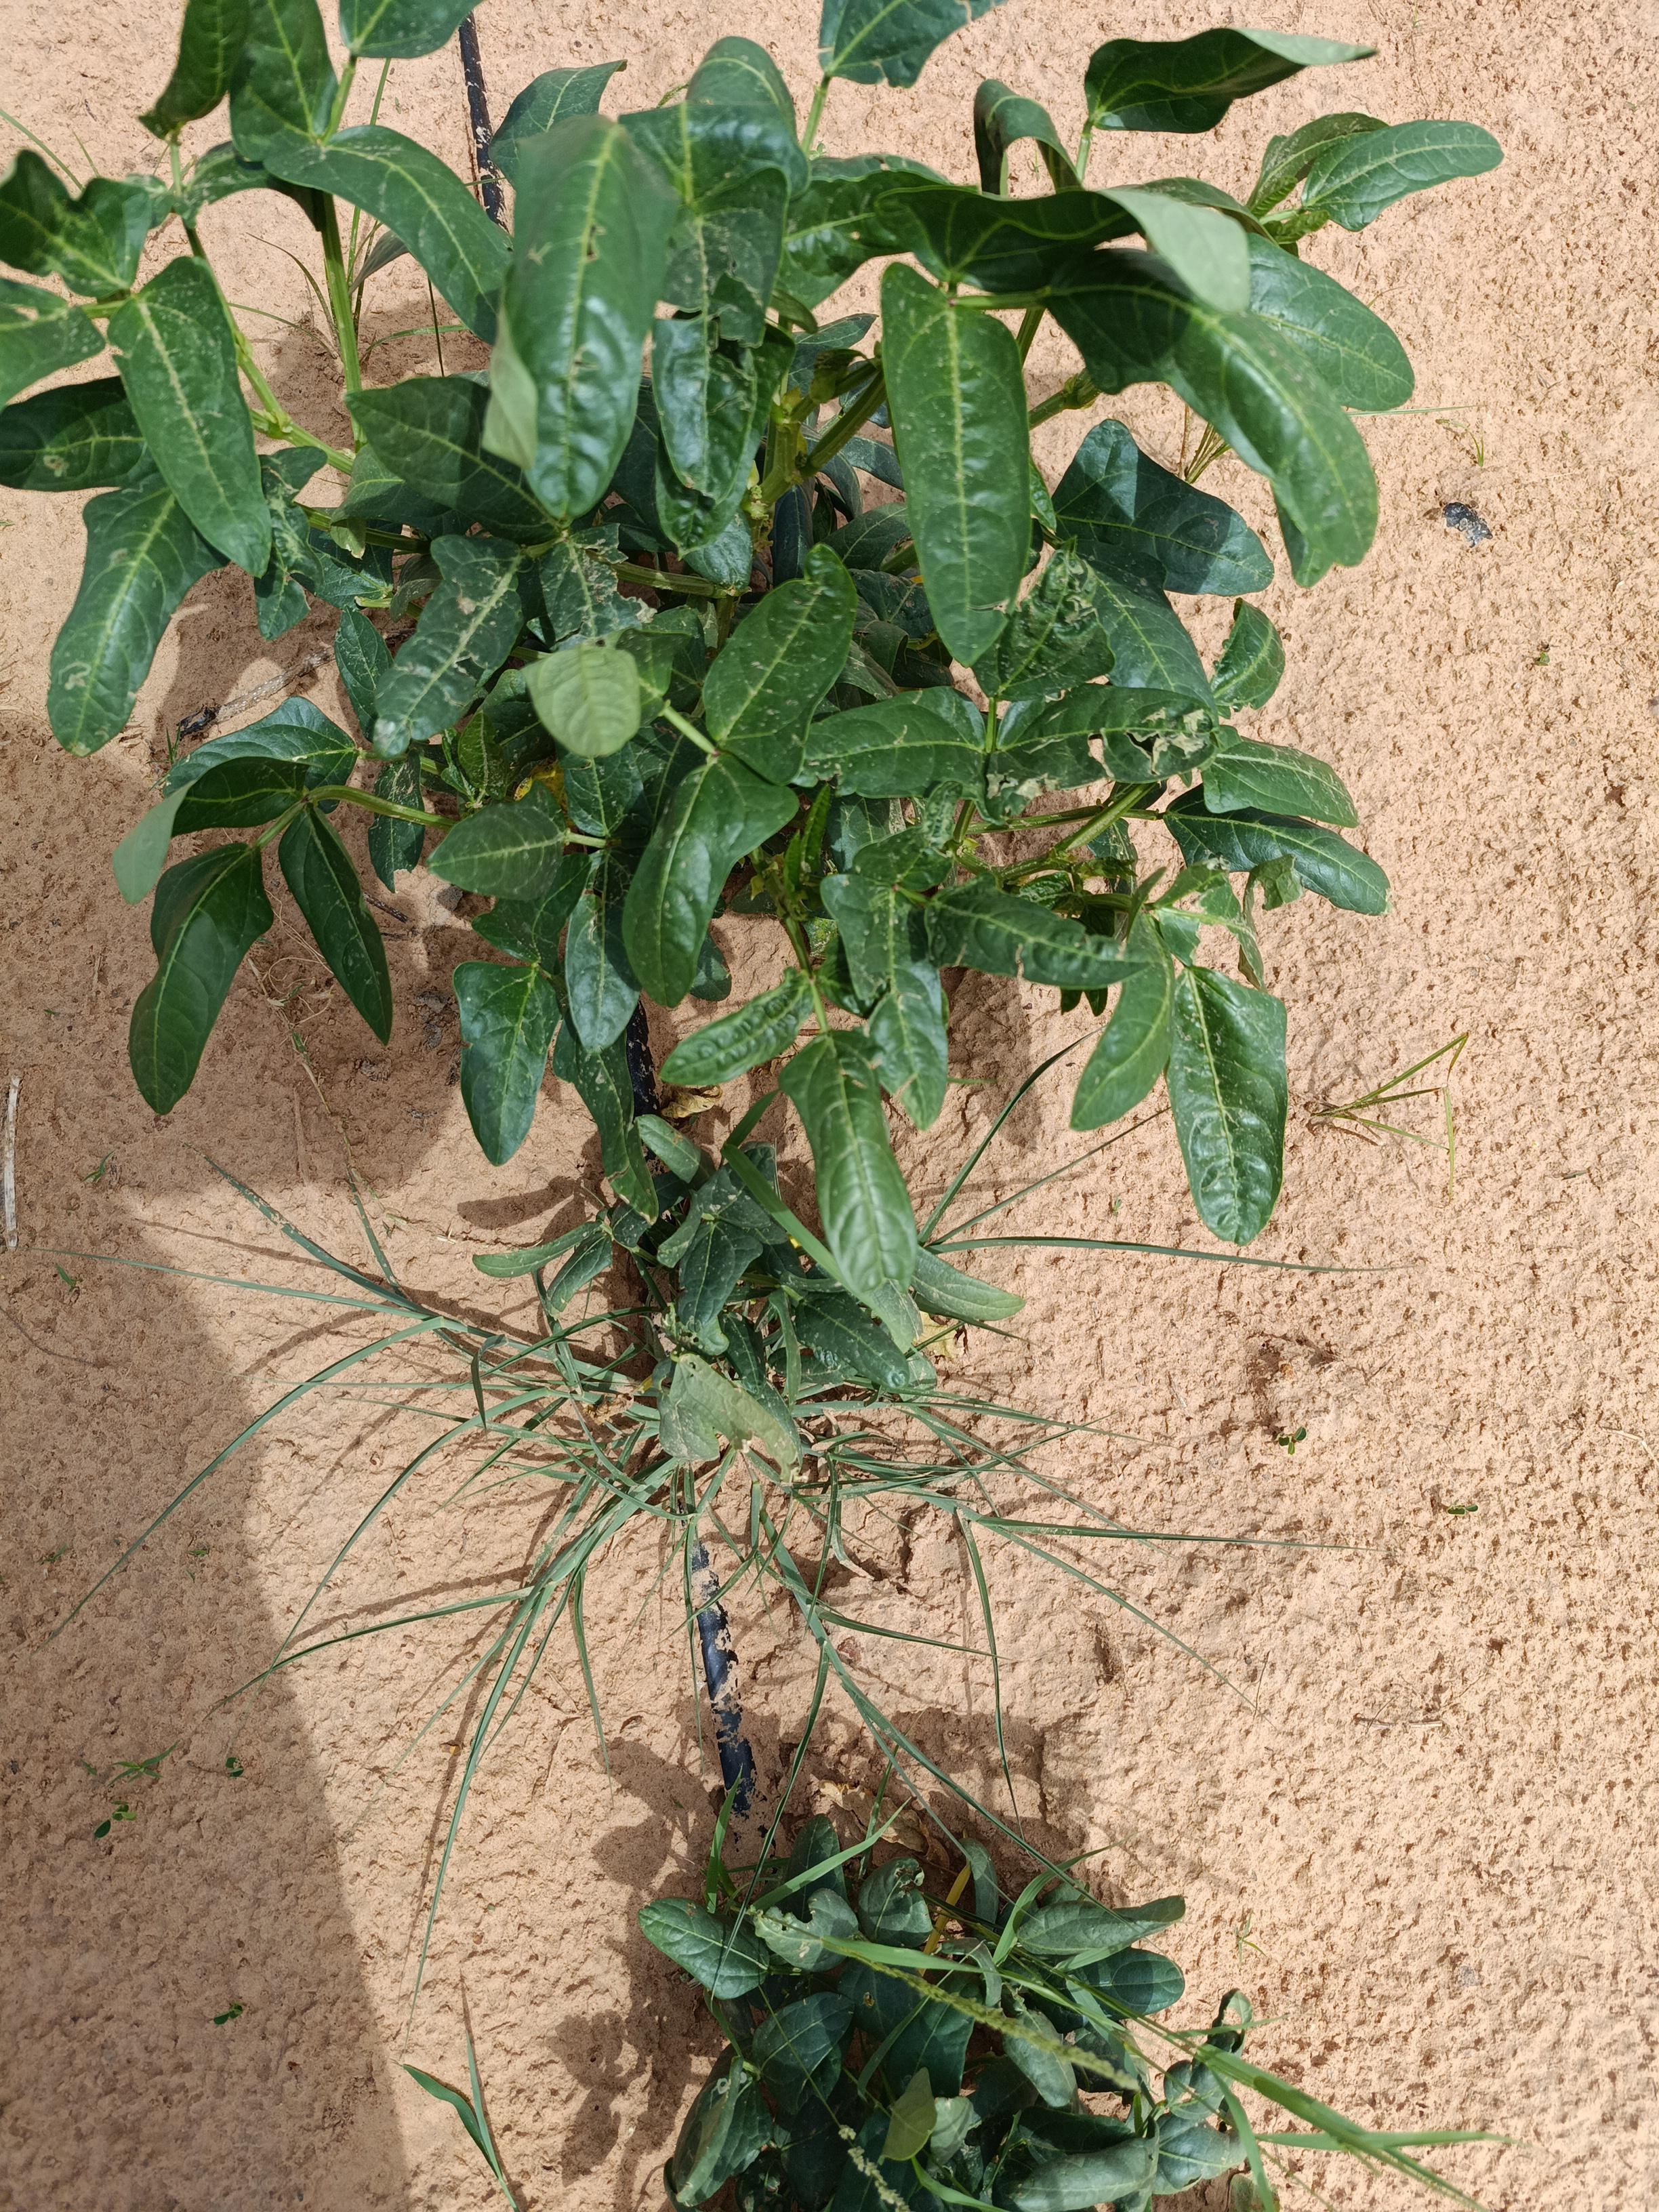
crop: cowpea
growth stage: development pod
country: Nigeria
